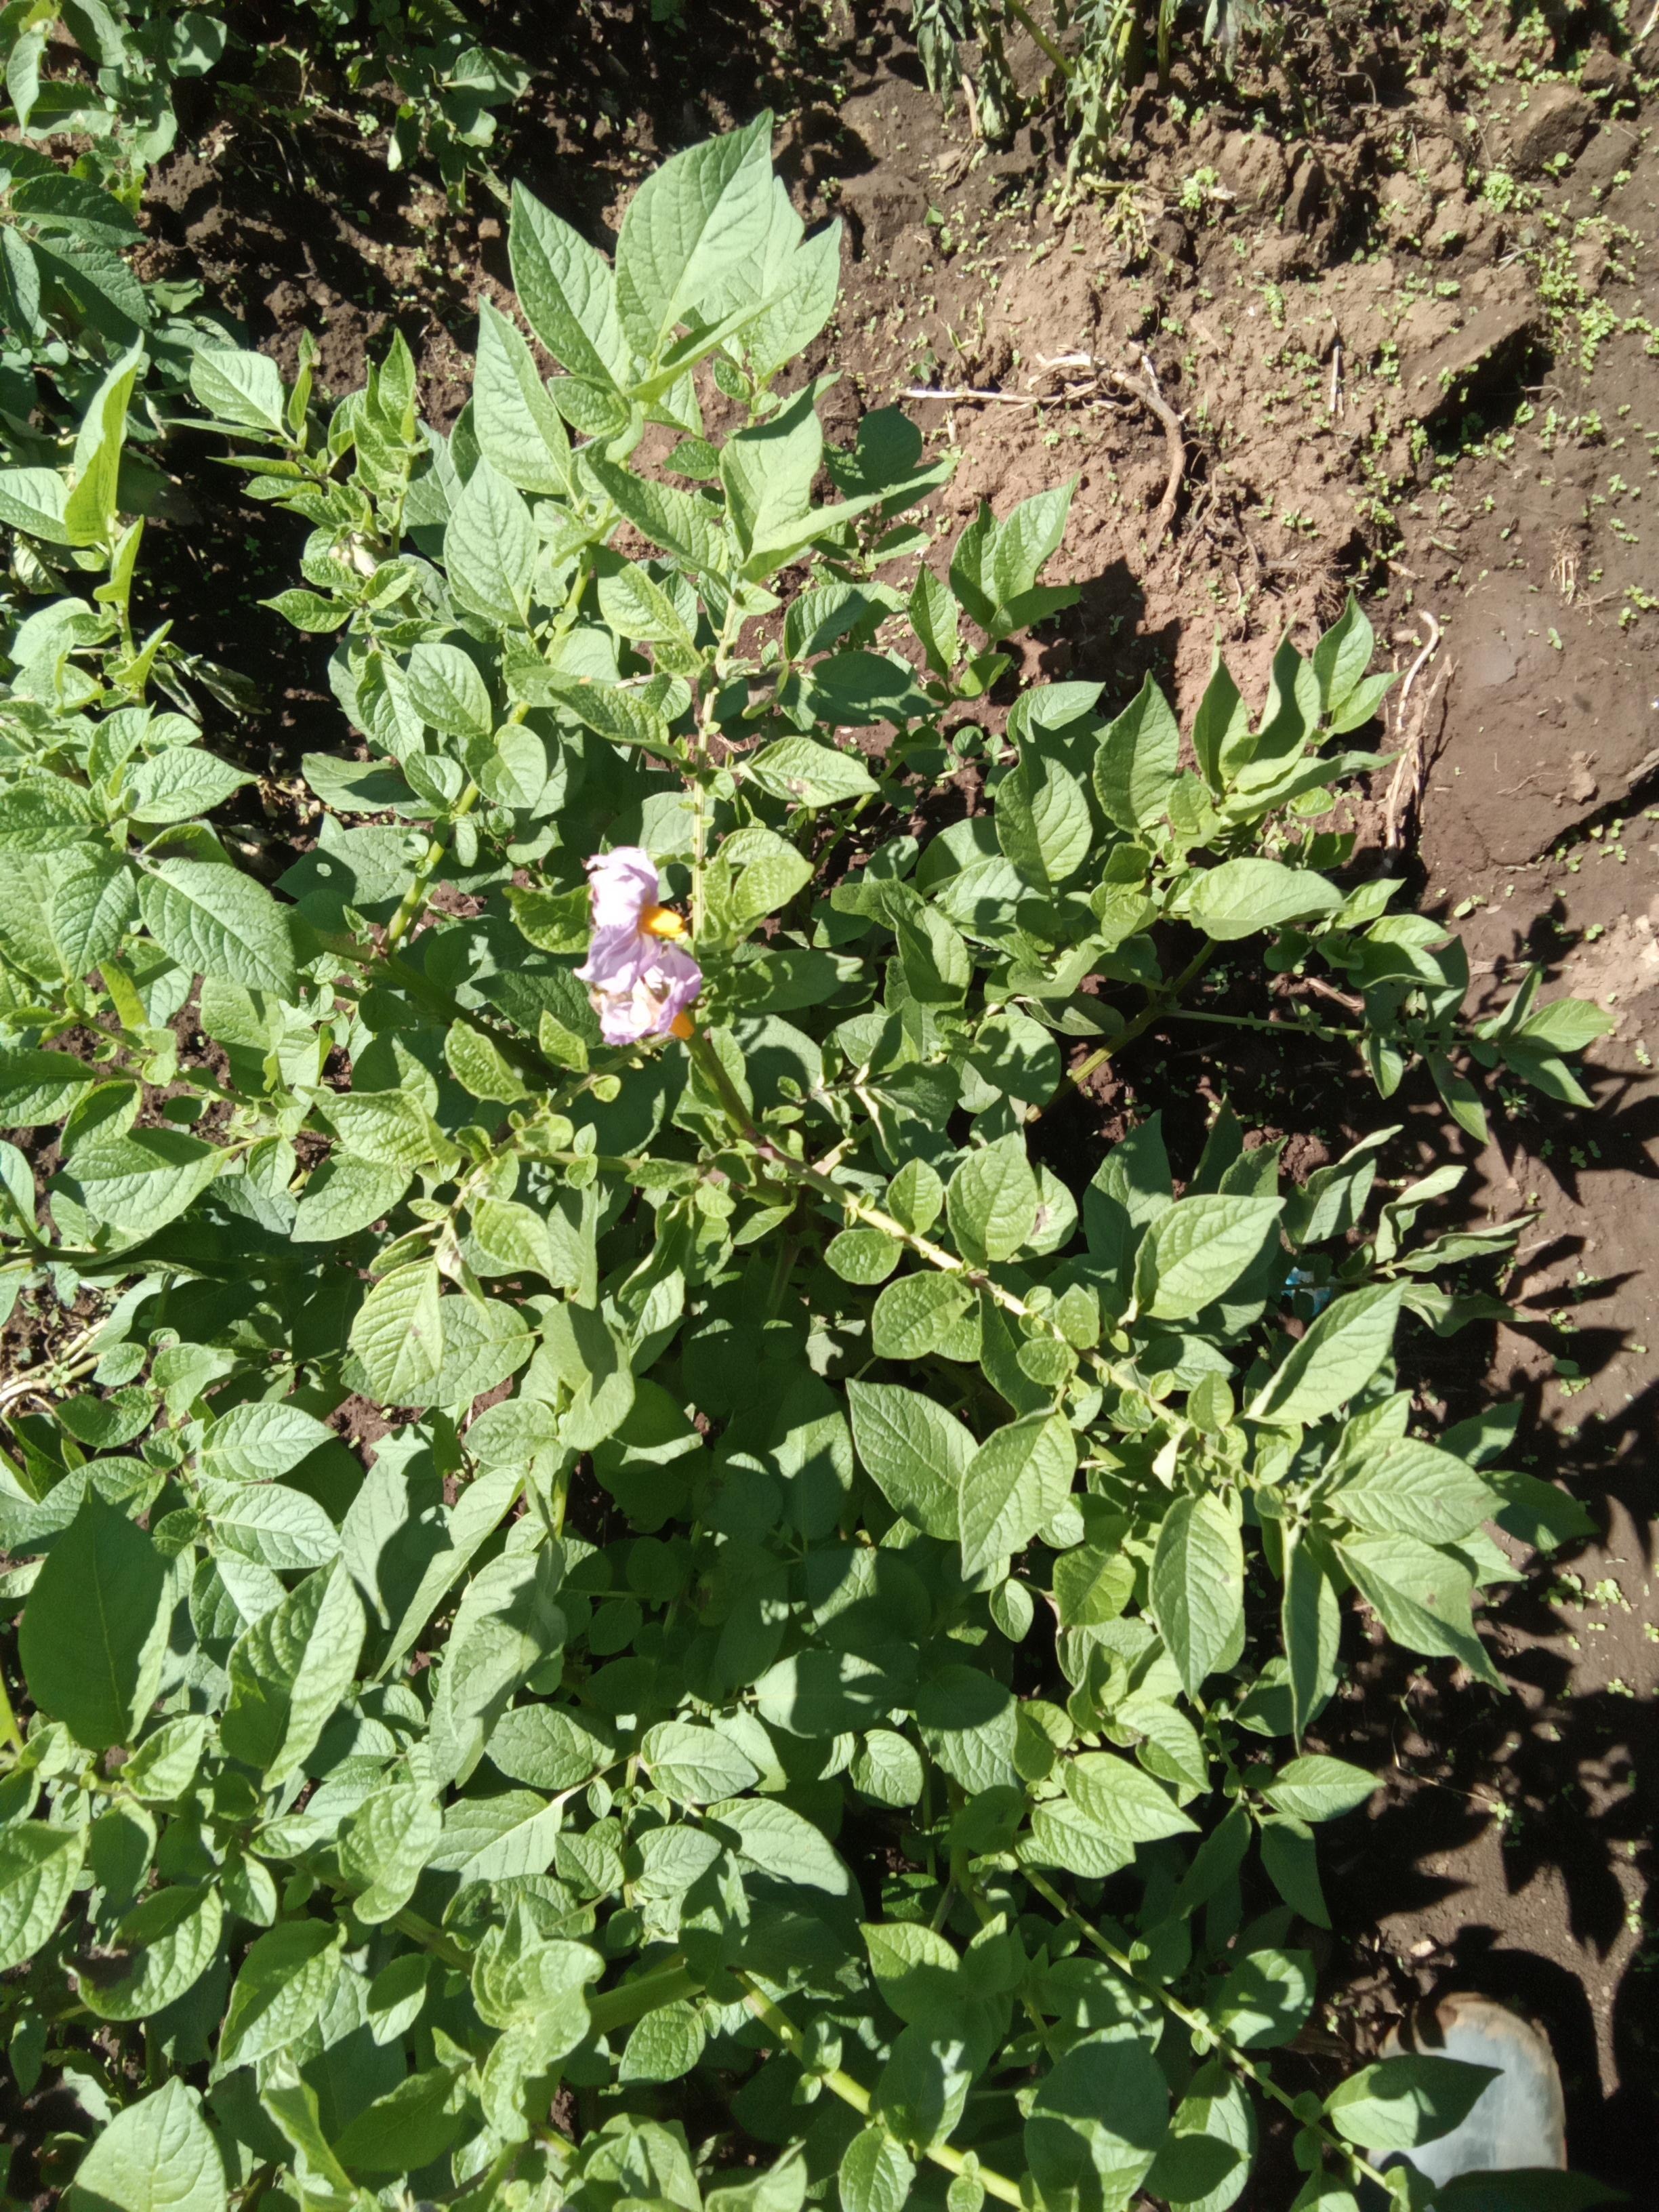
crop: potato
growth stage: flowering
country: Kenya
